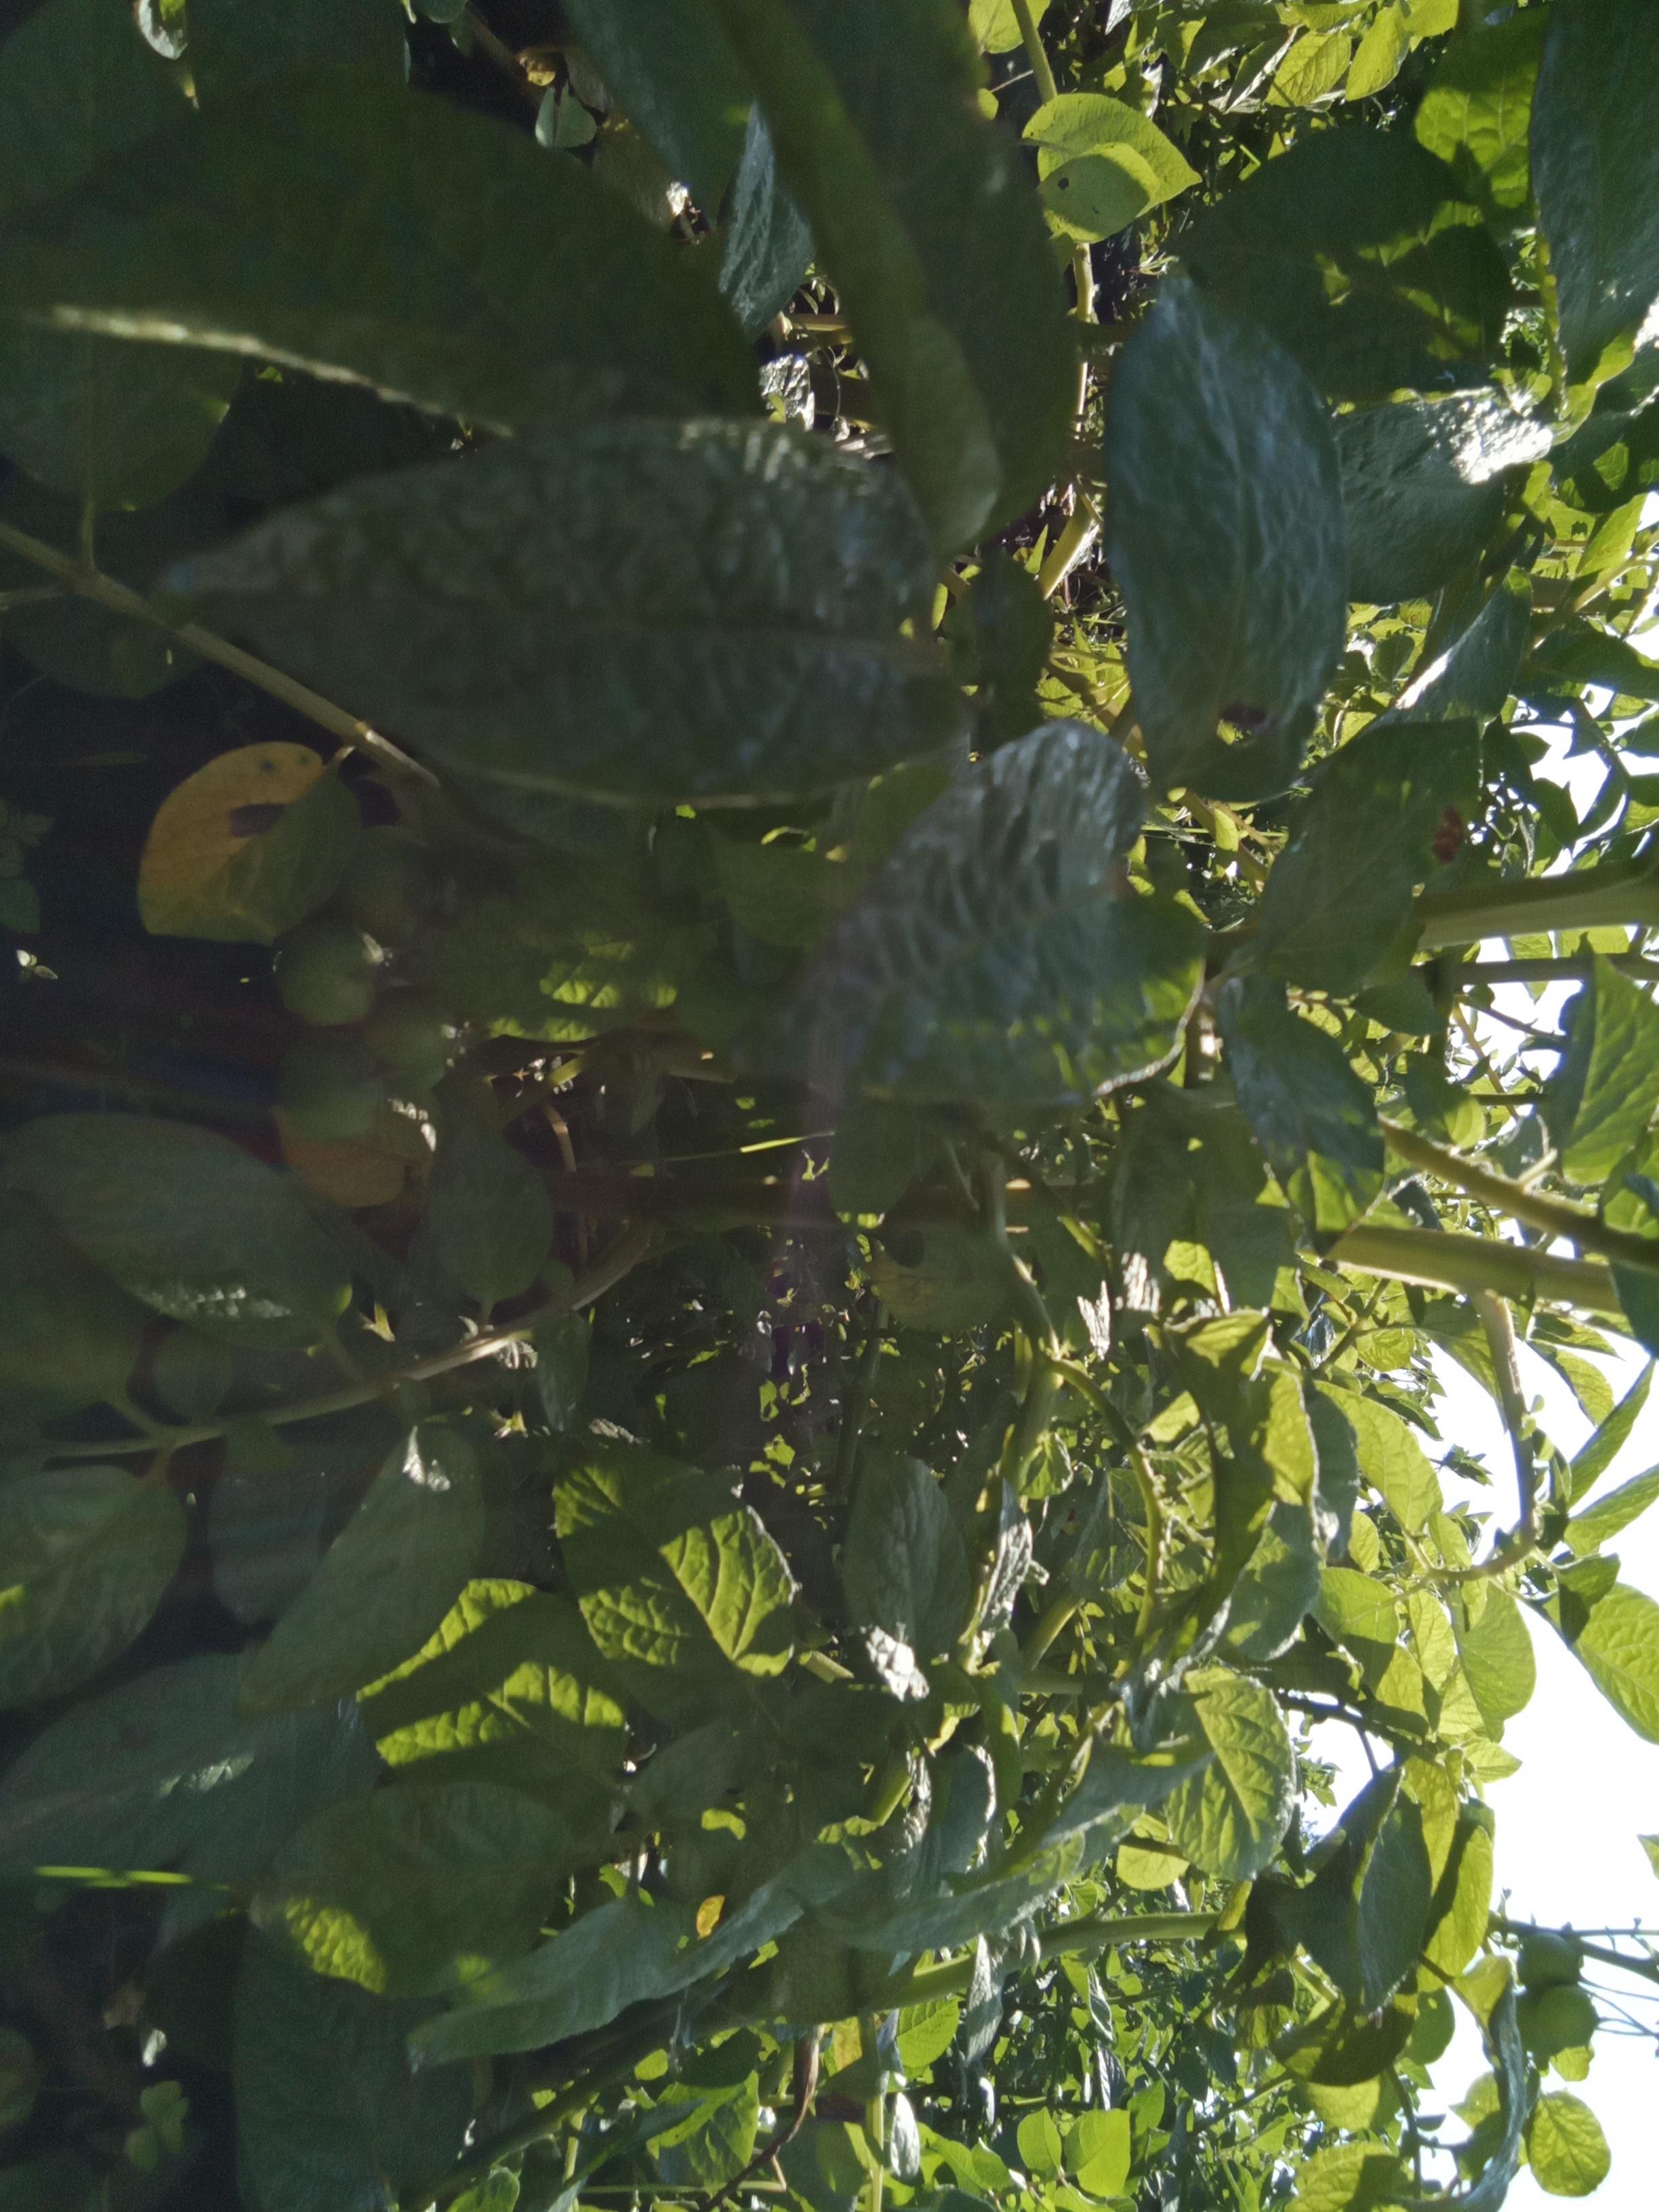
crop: potato
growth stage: vegetative
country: Kenya
